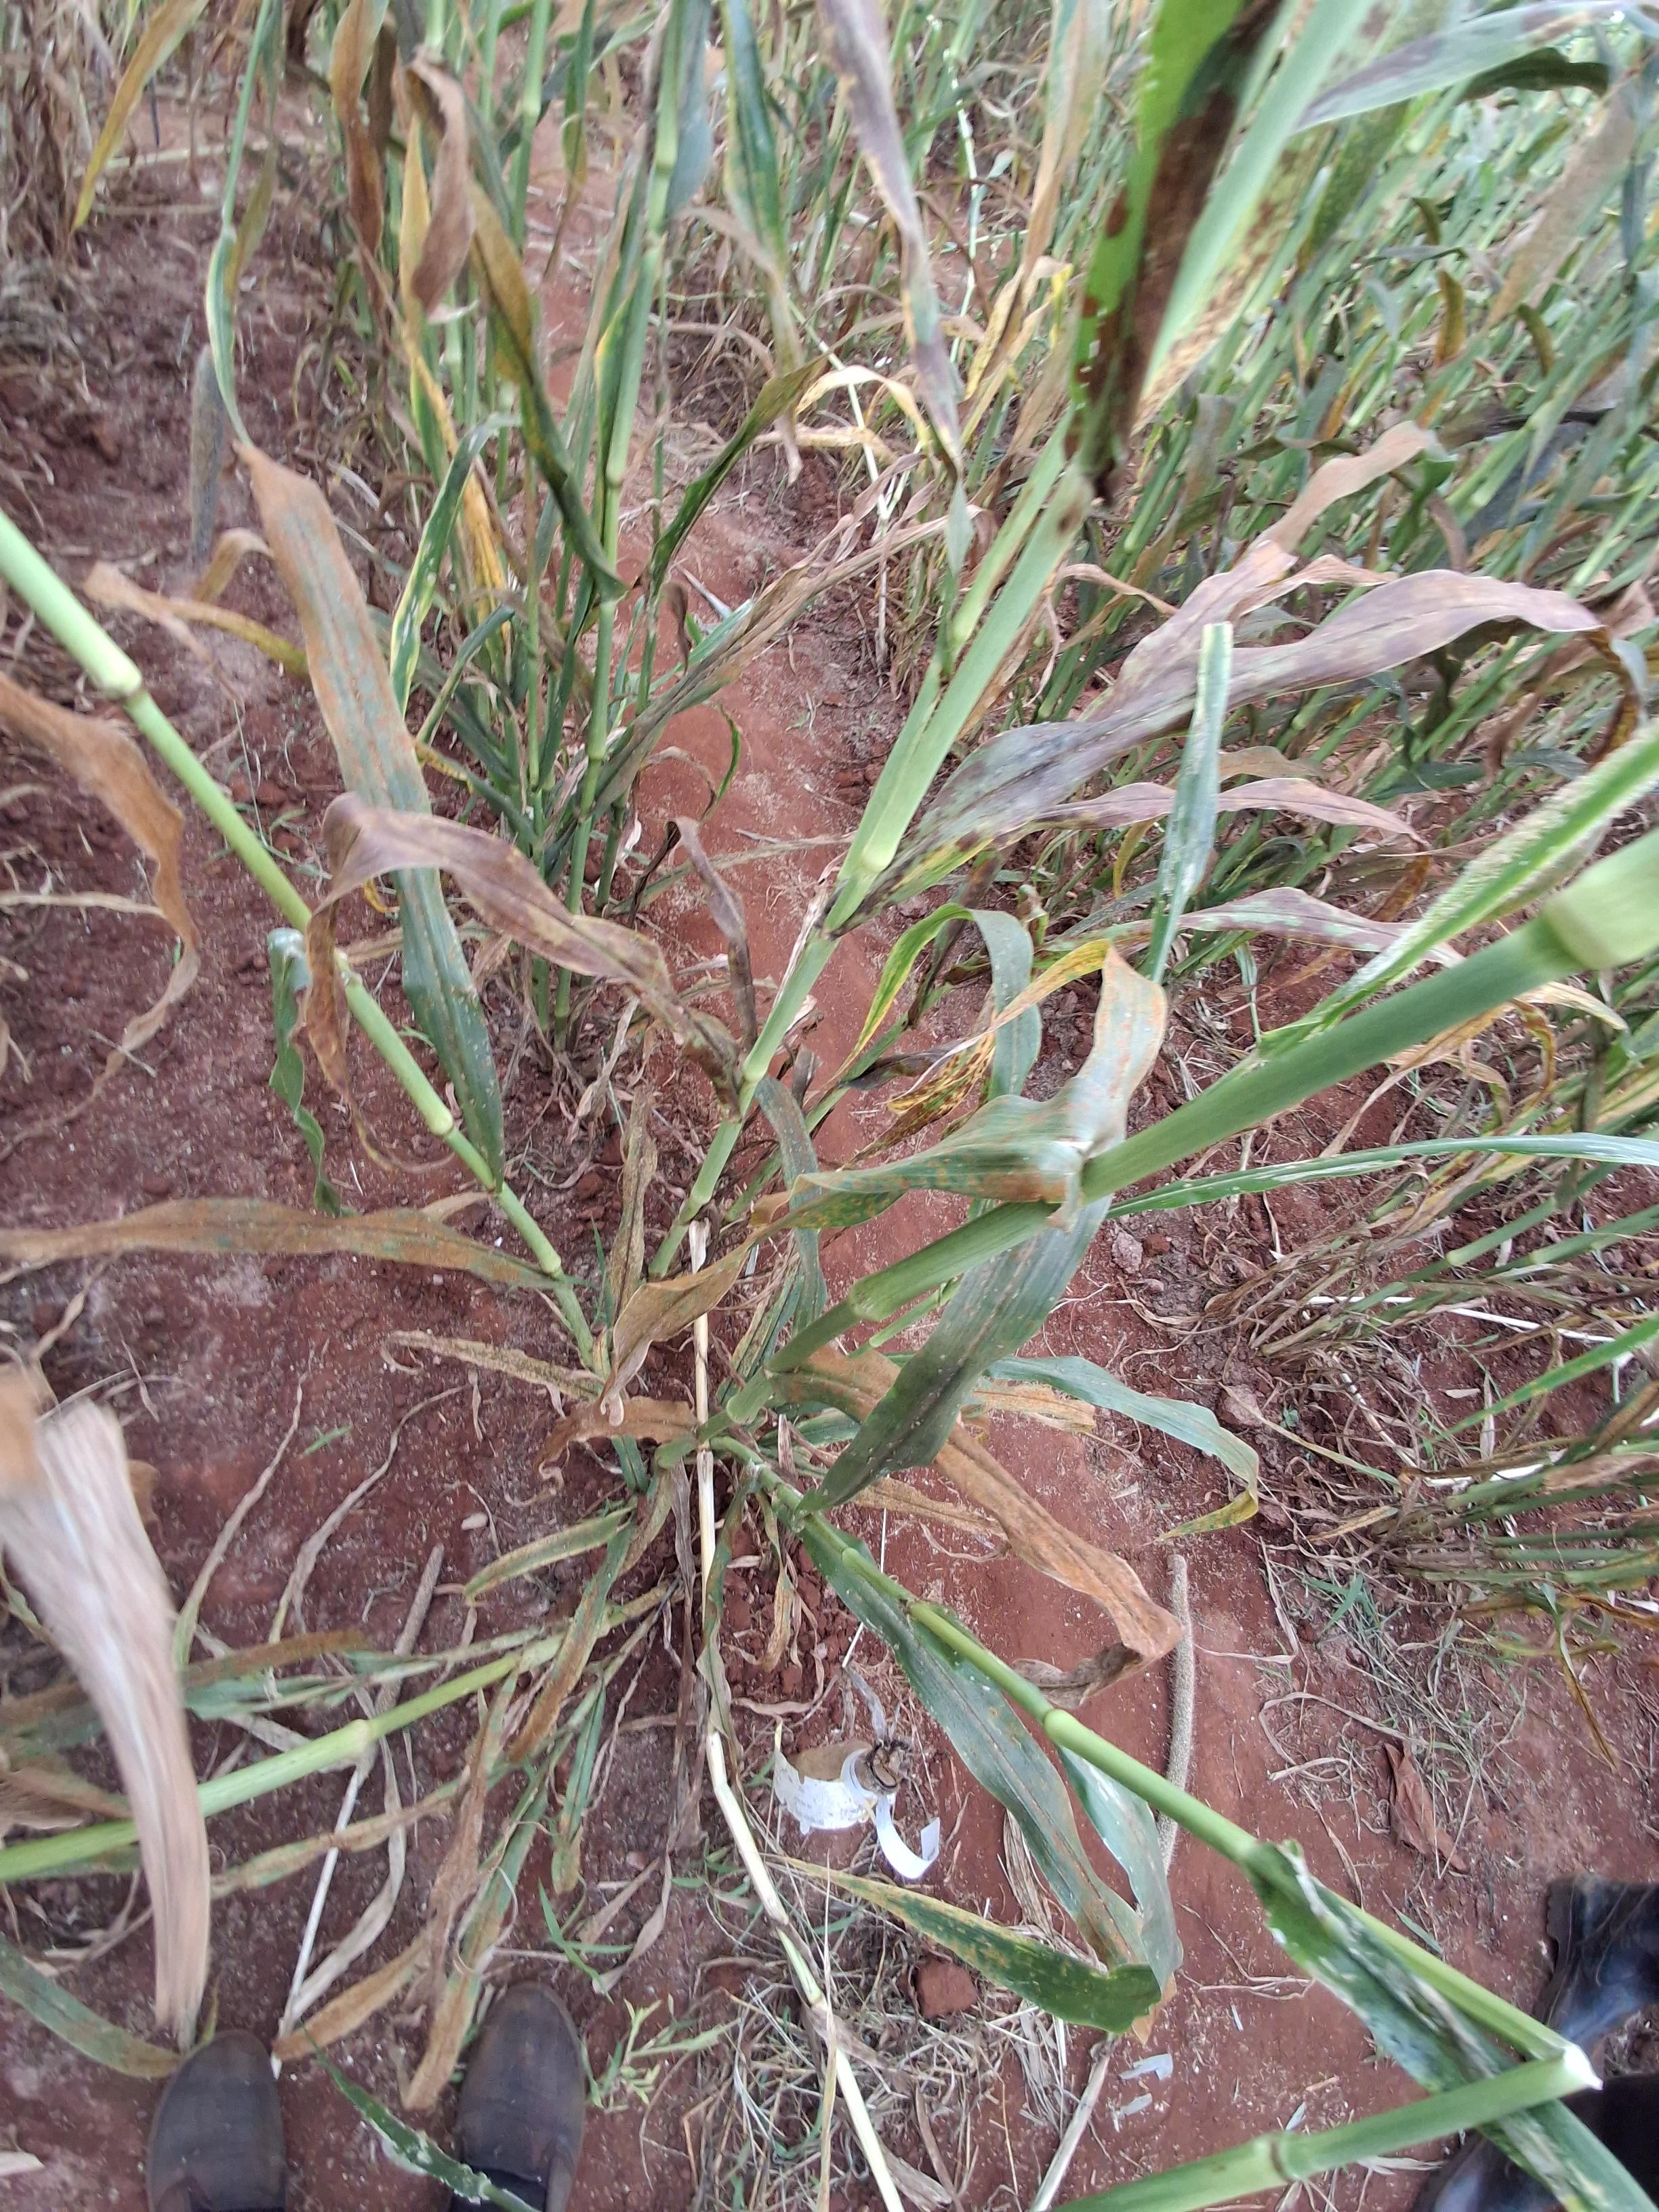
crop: pearl millet
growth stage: filling grain
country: Kenya
